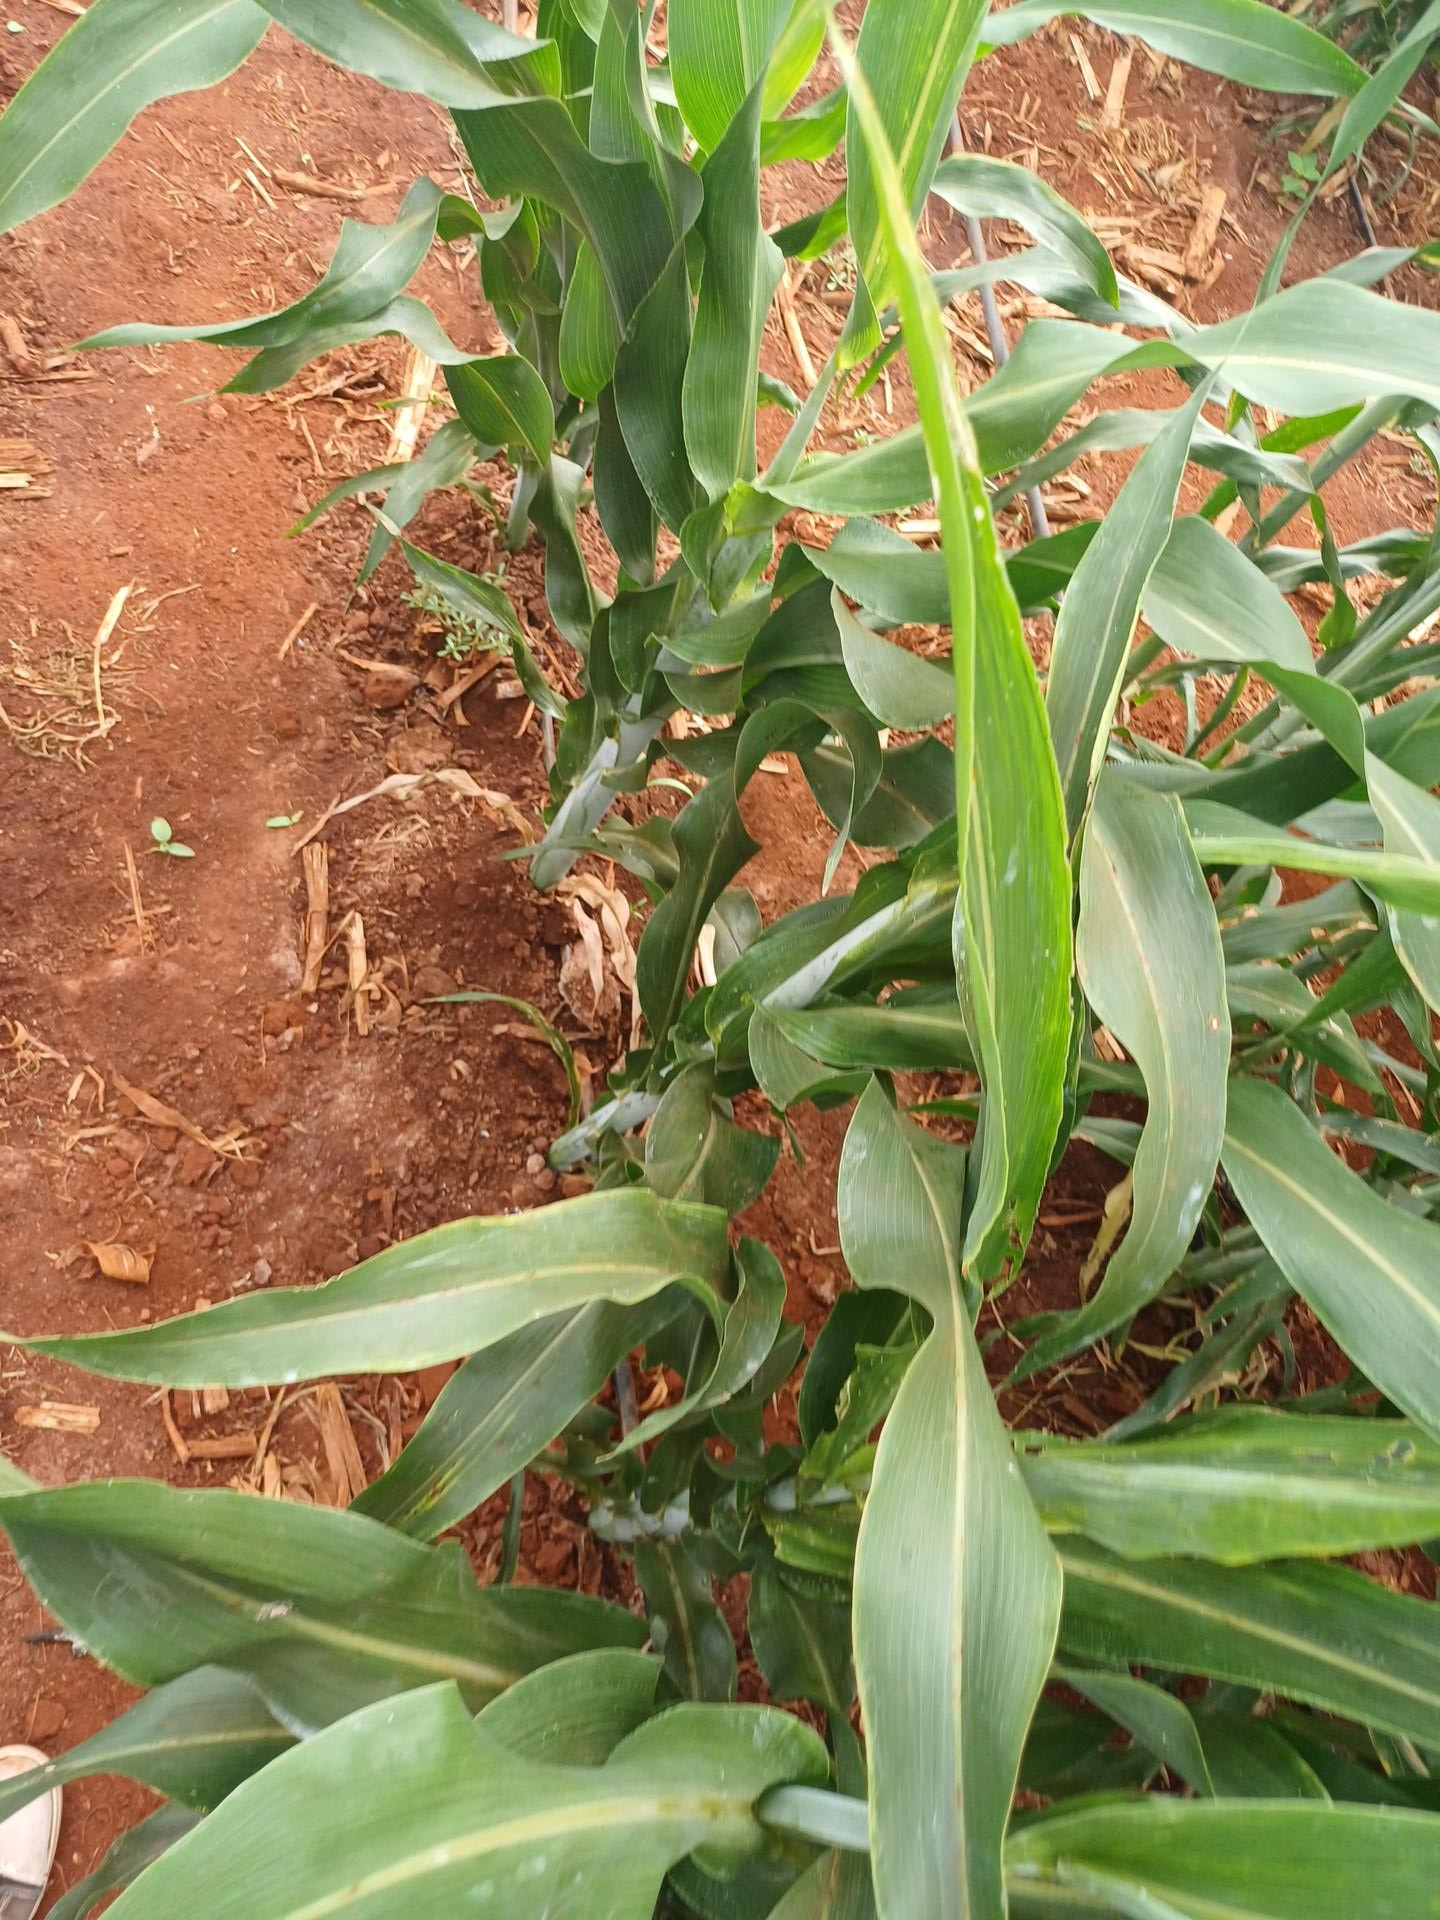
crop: sorghum
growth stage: heading tuber
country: Kenya
